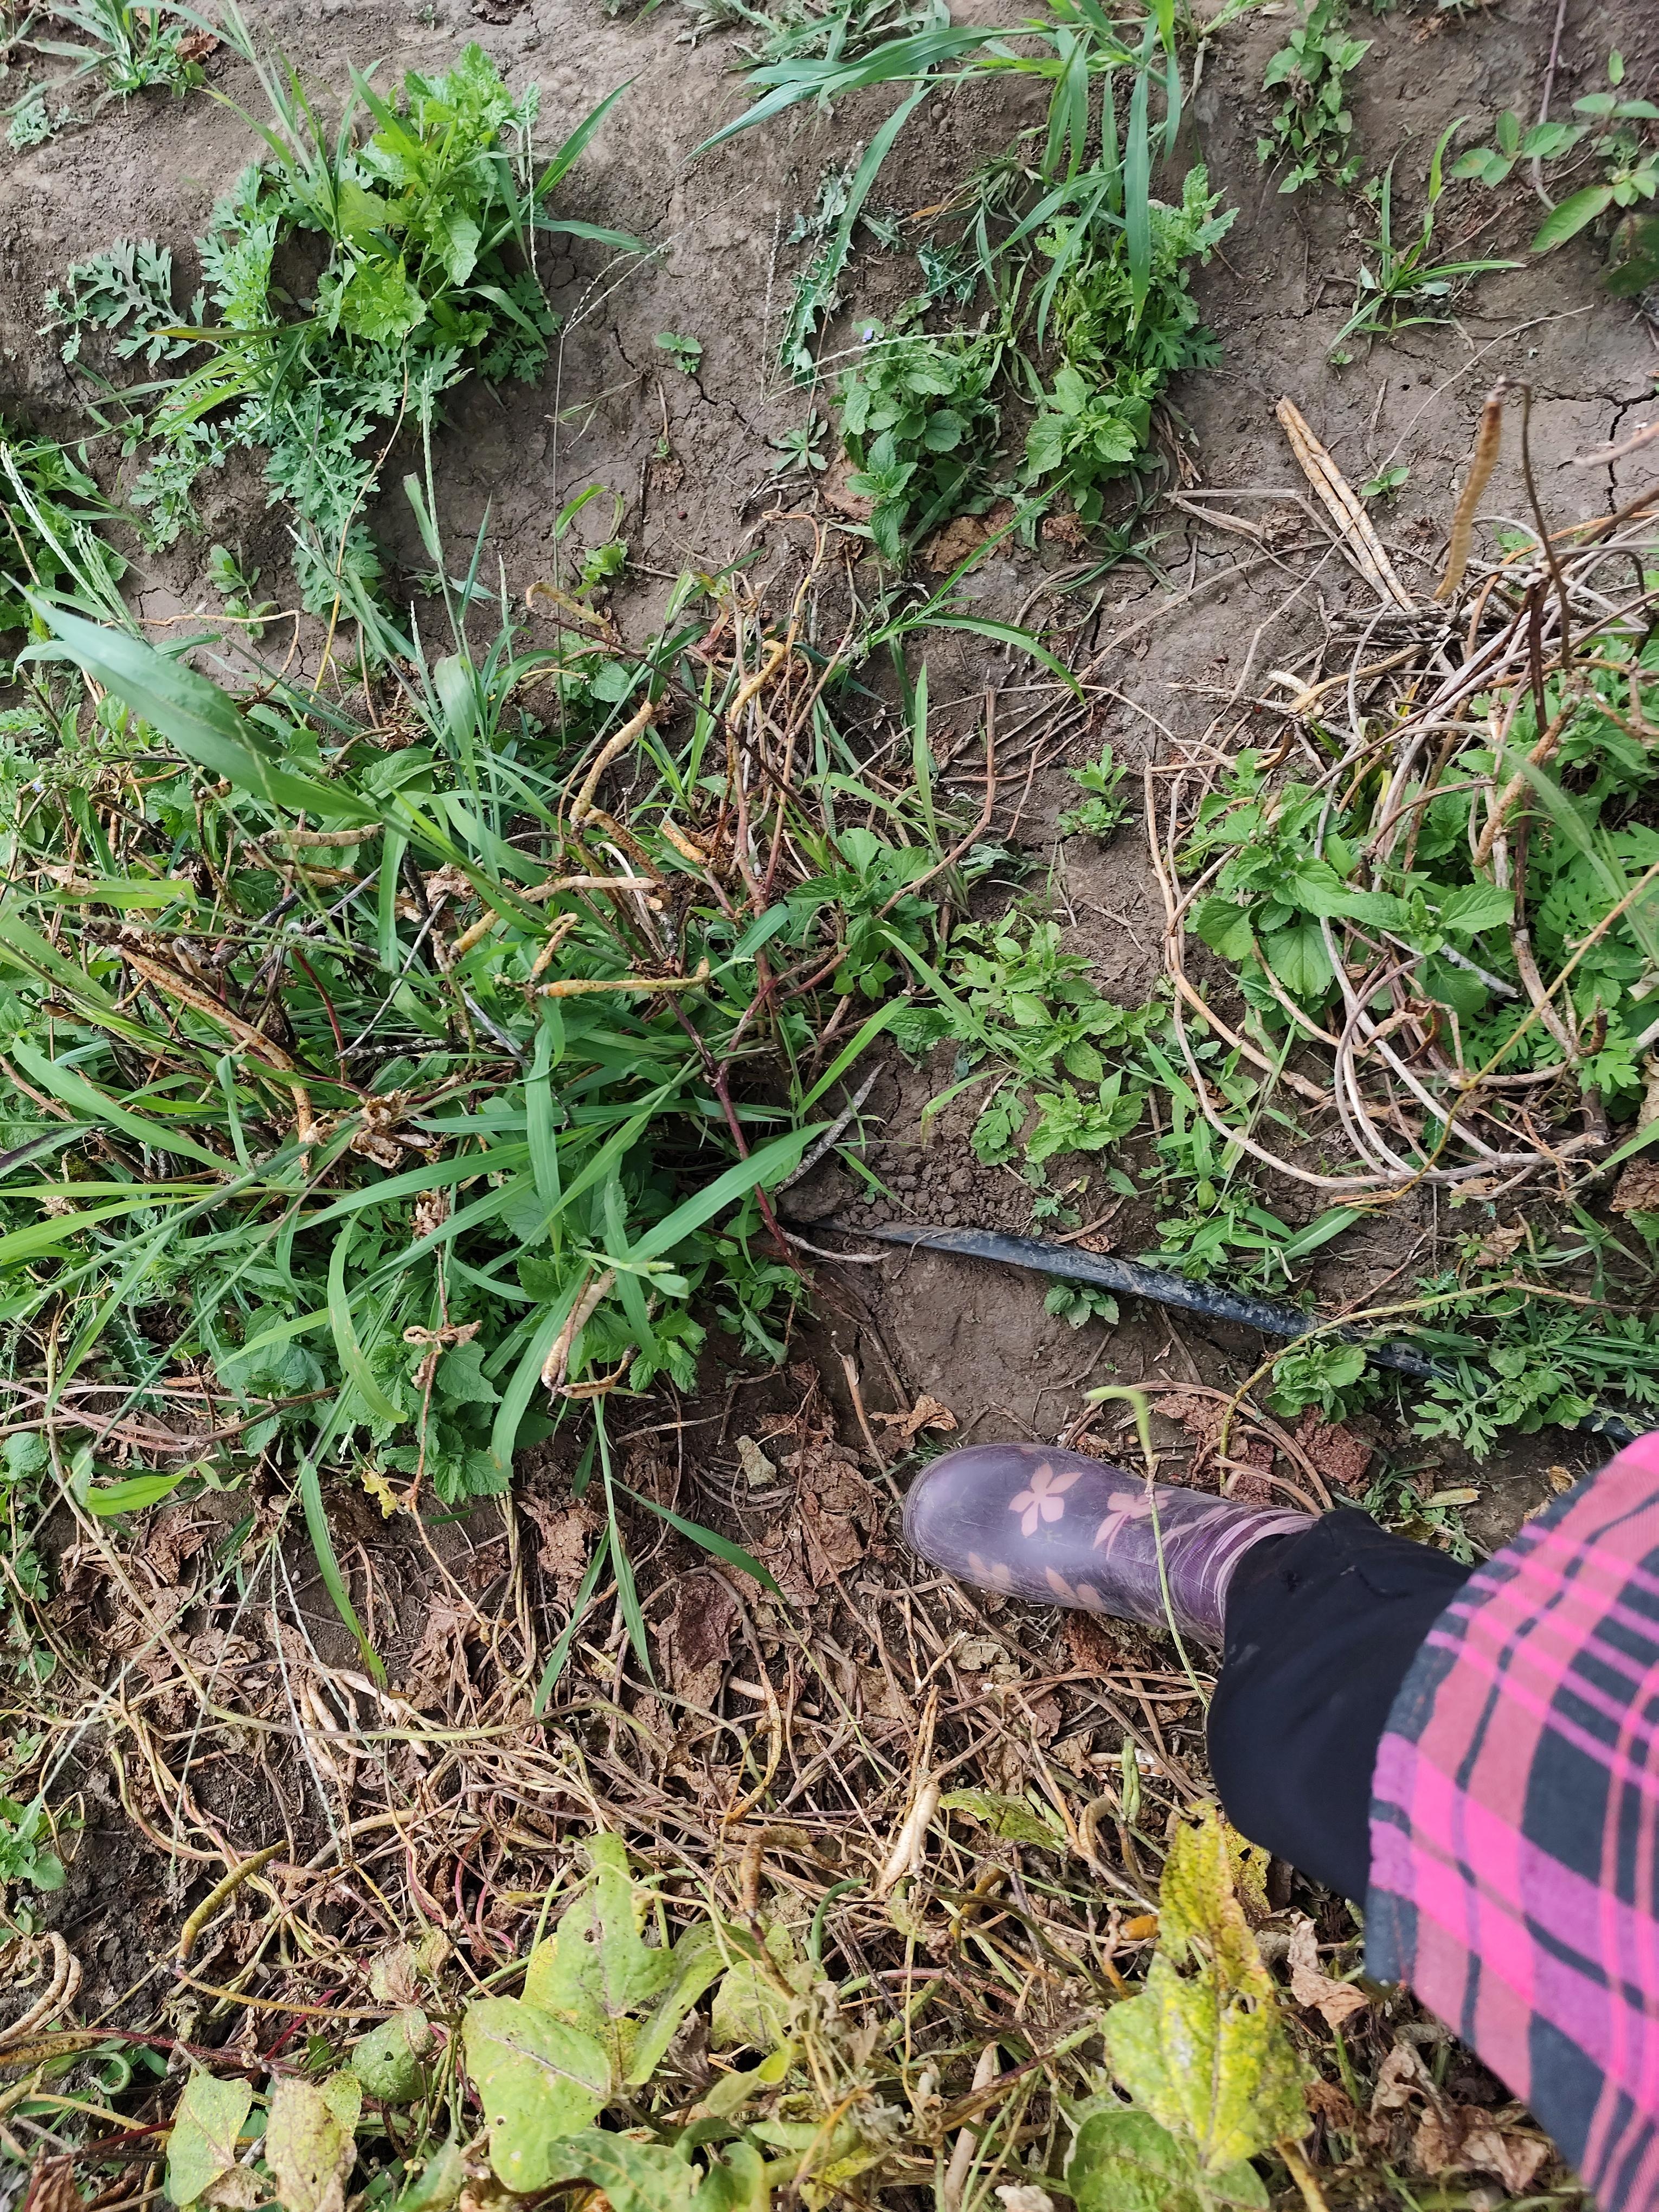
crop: cowpea
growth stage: development pod
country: Tanzania
